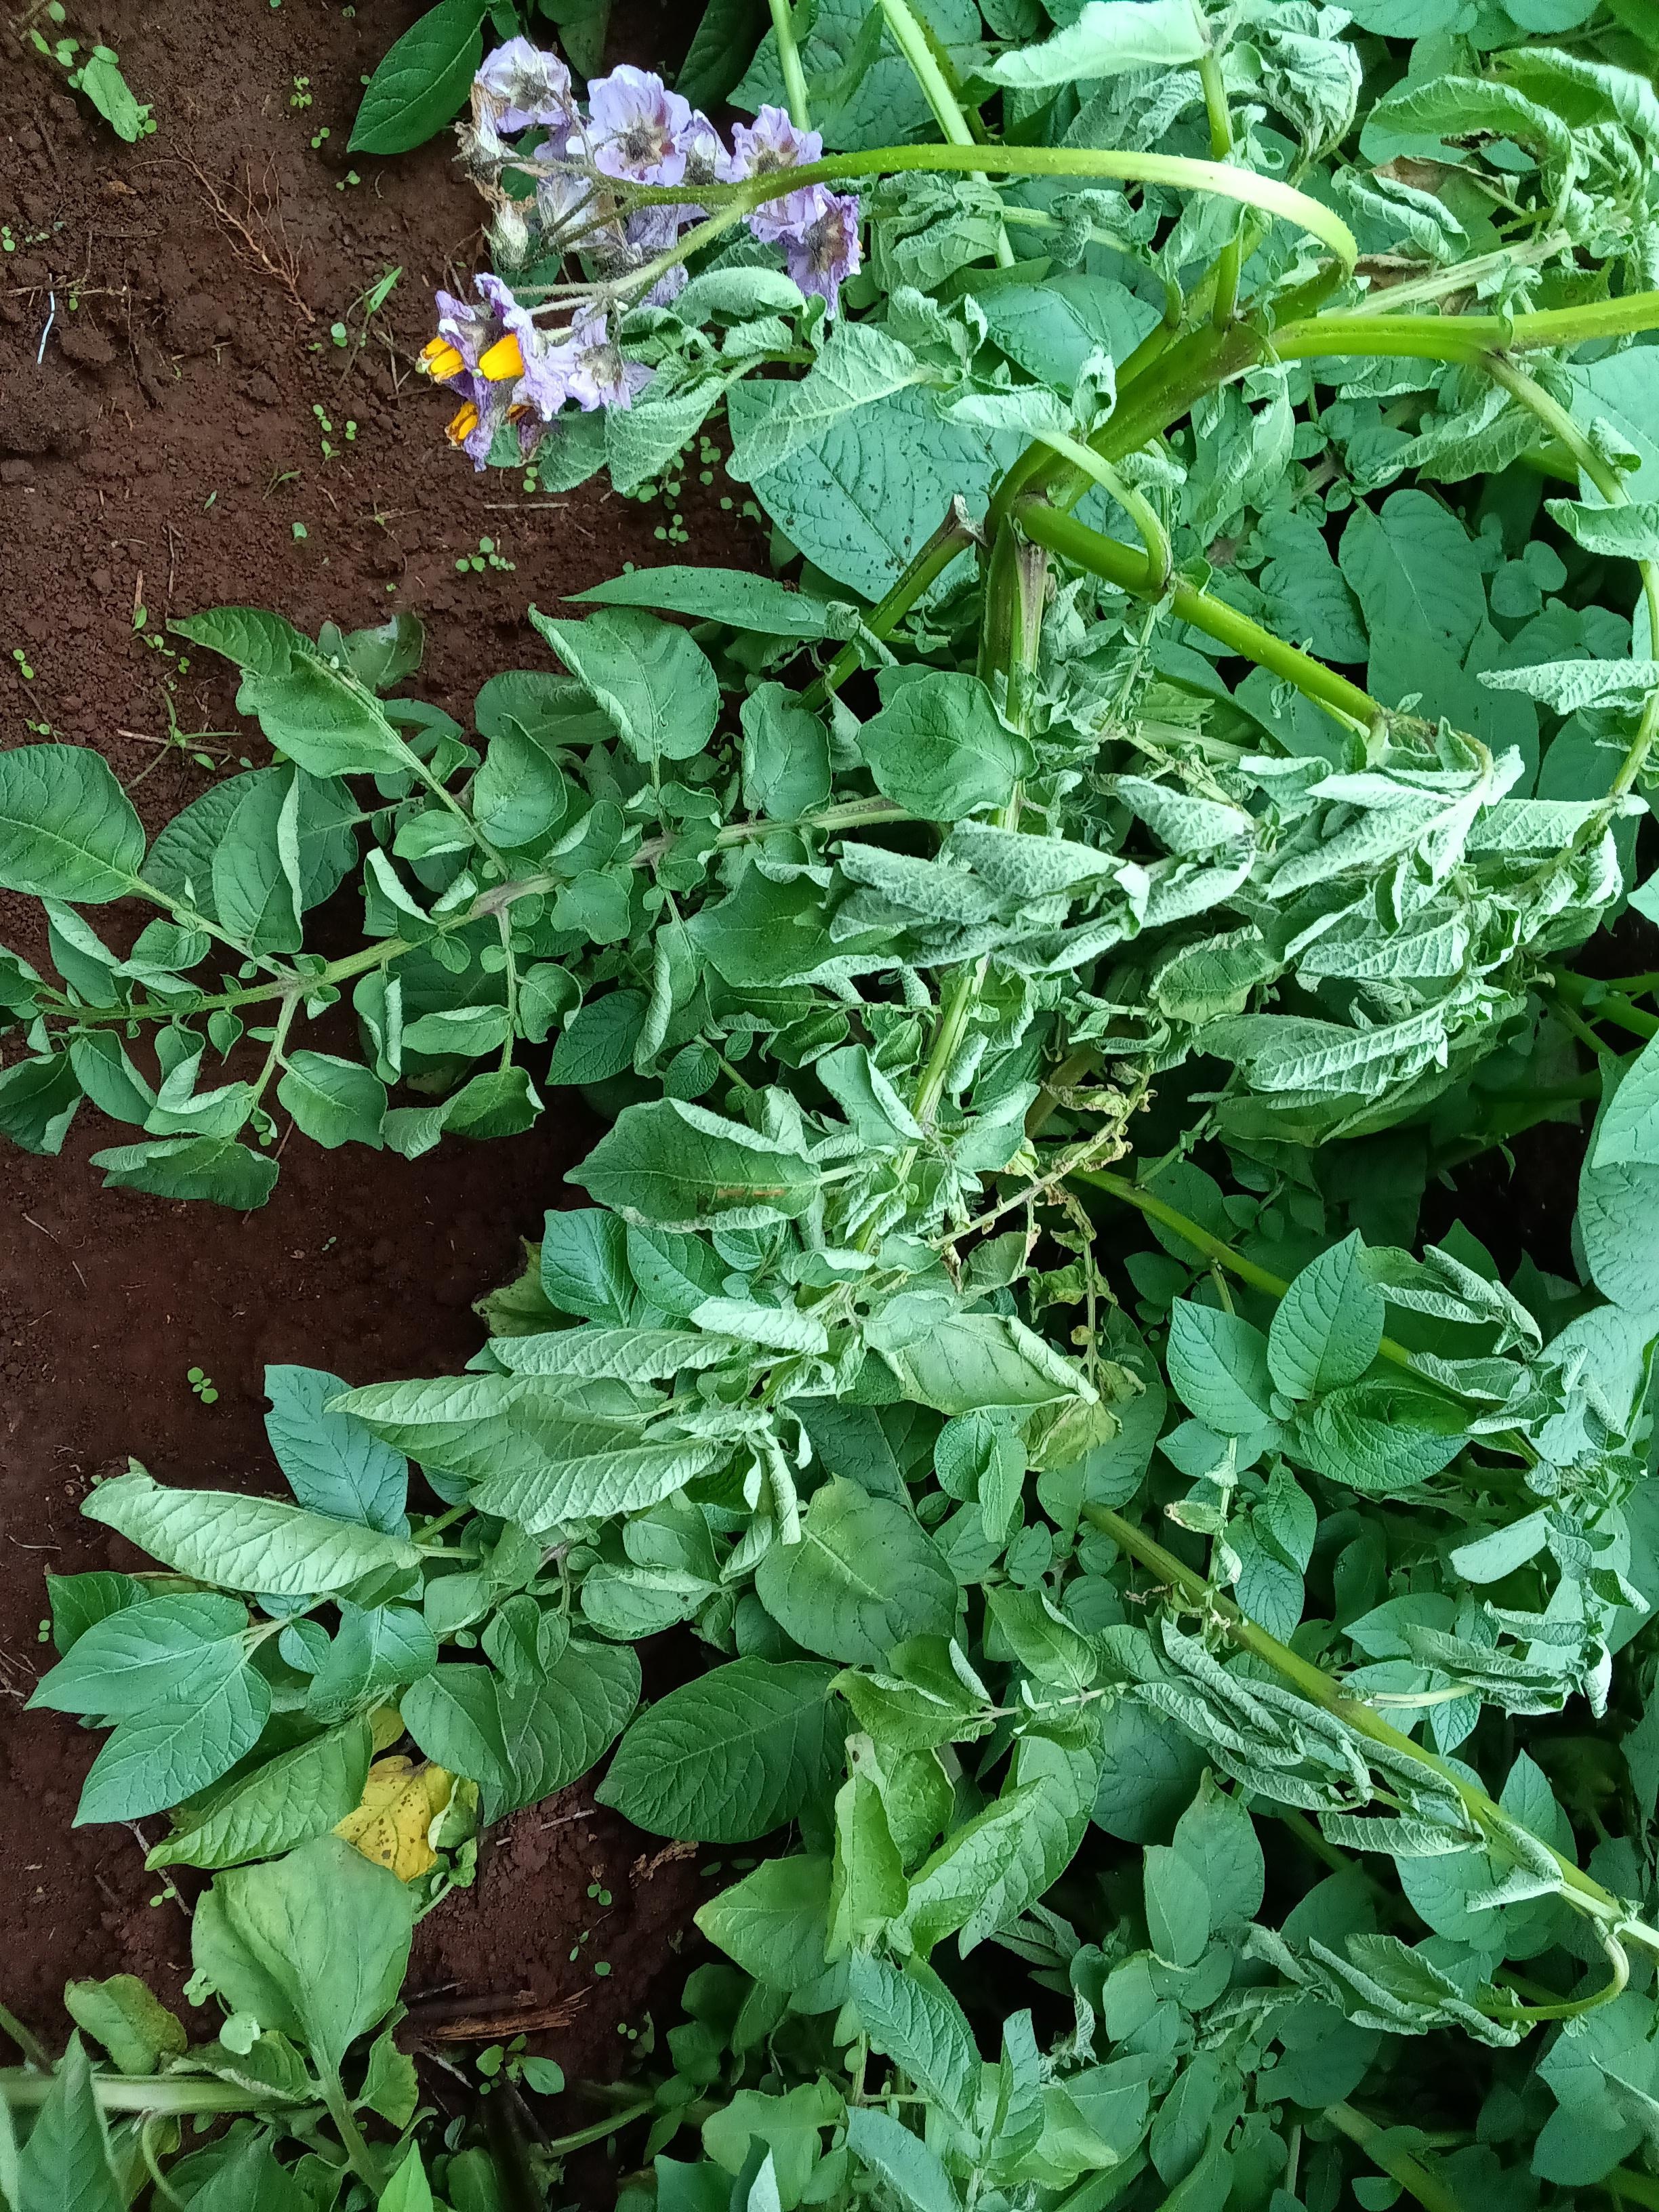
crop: potato
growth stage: flowering
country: Kenya
